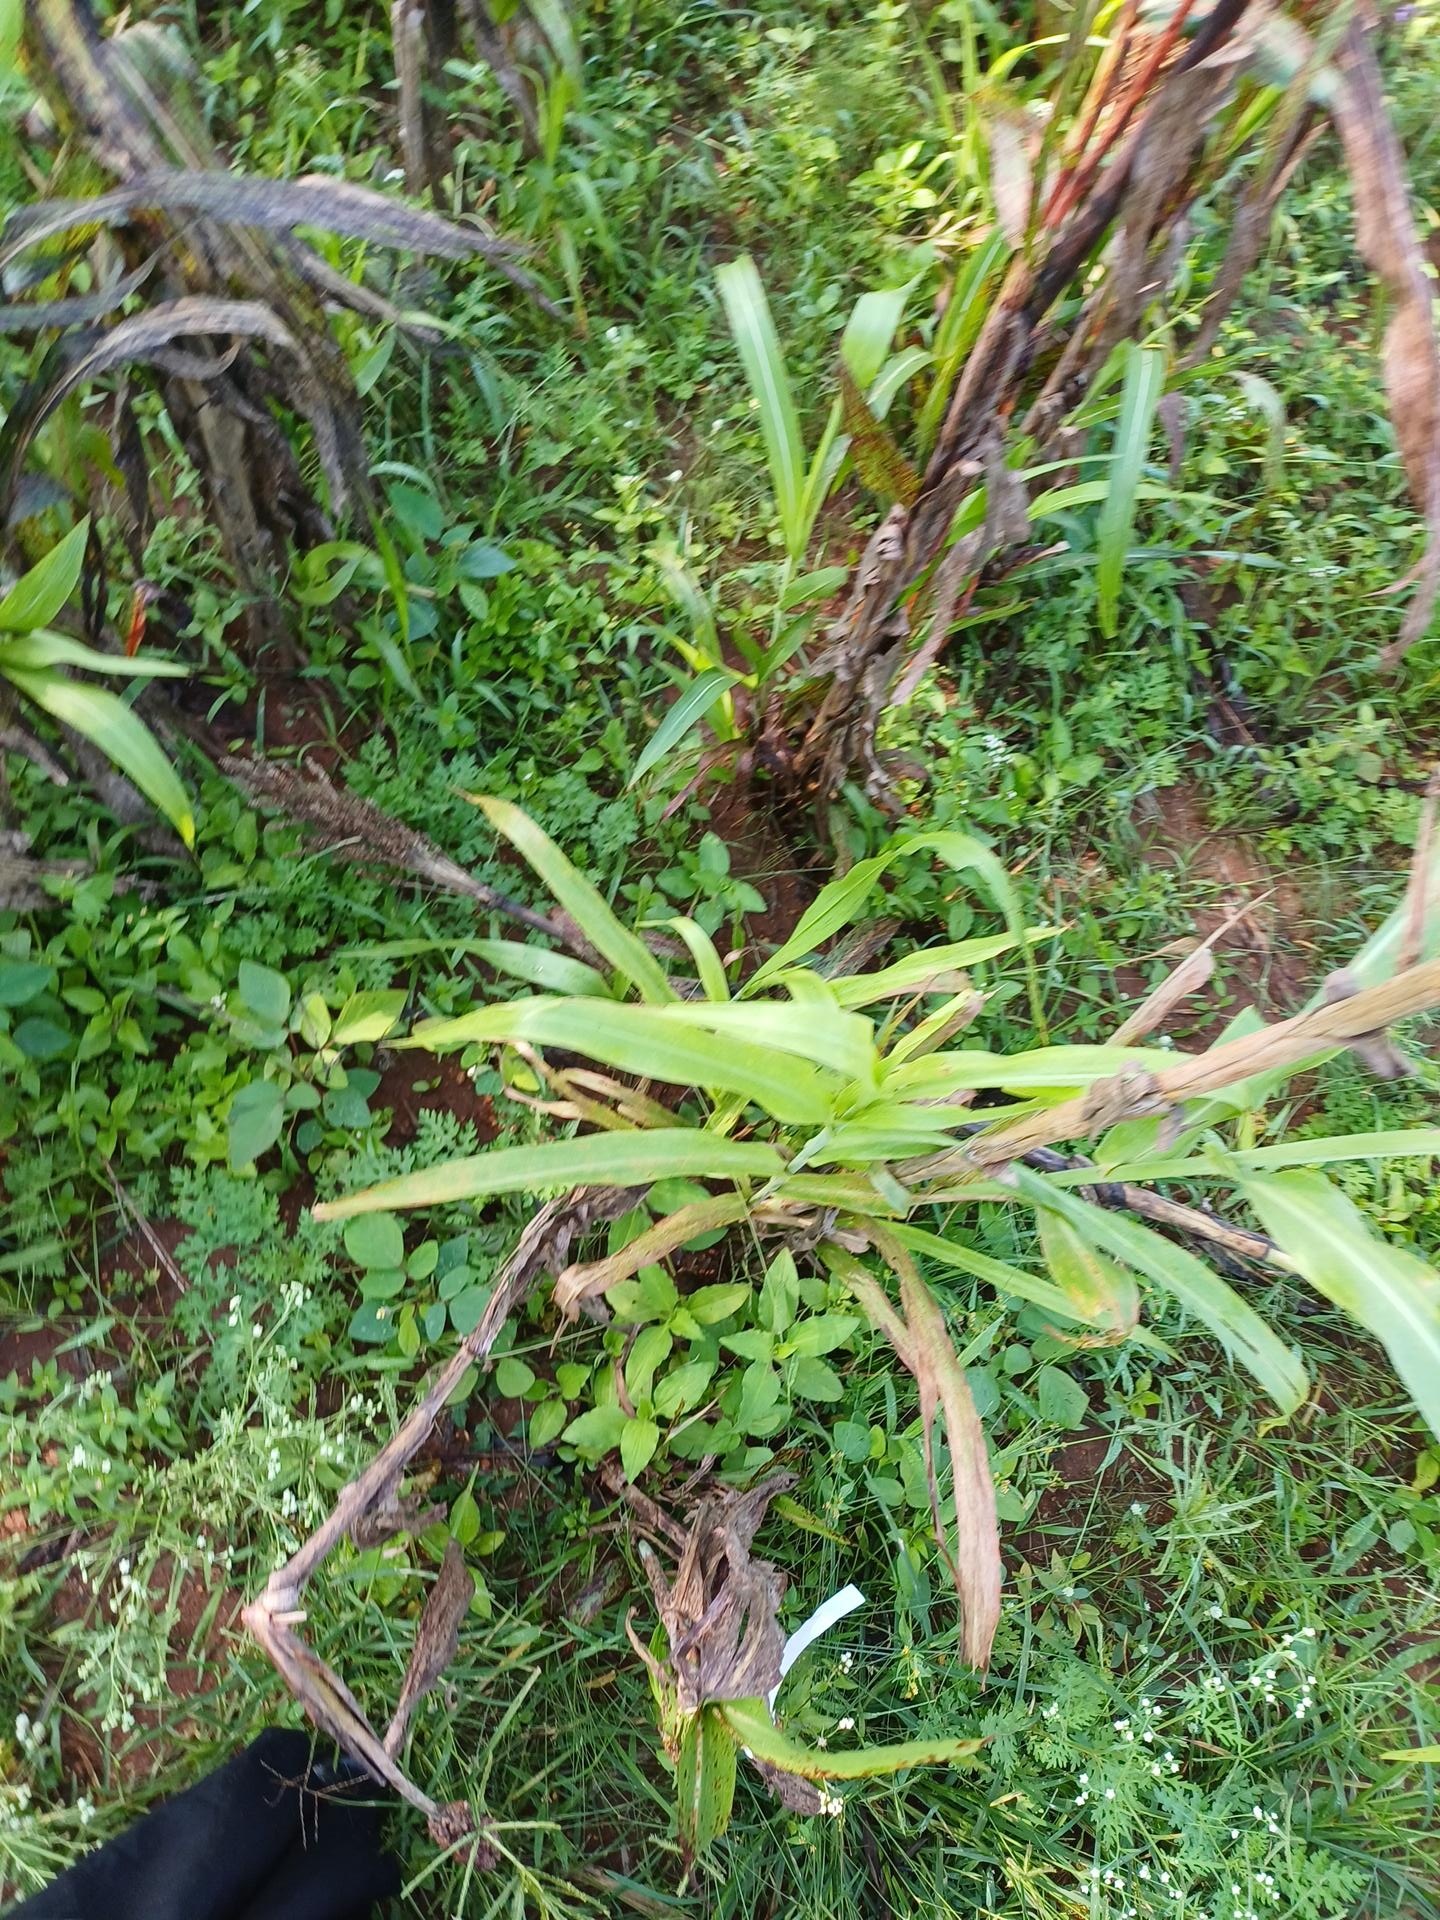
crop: sorghum
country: Kenya
